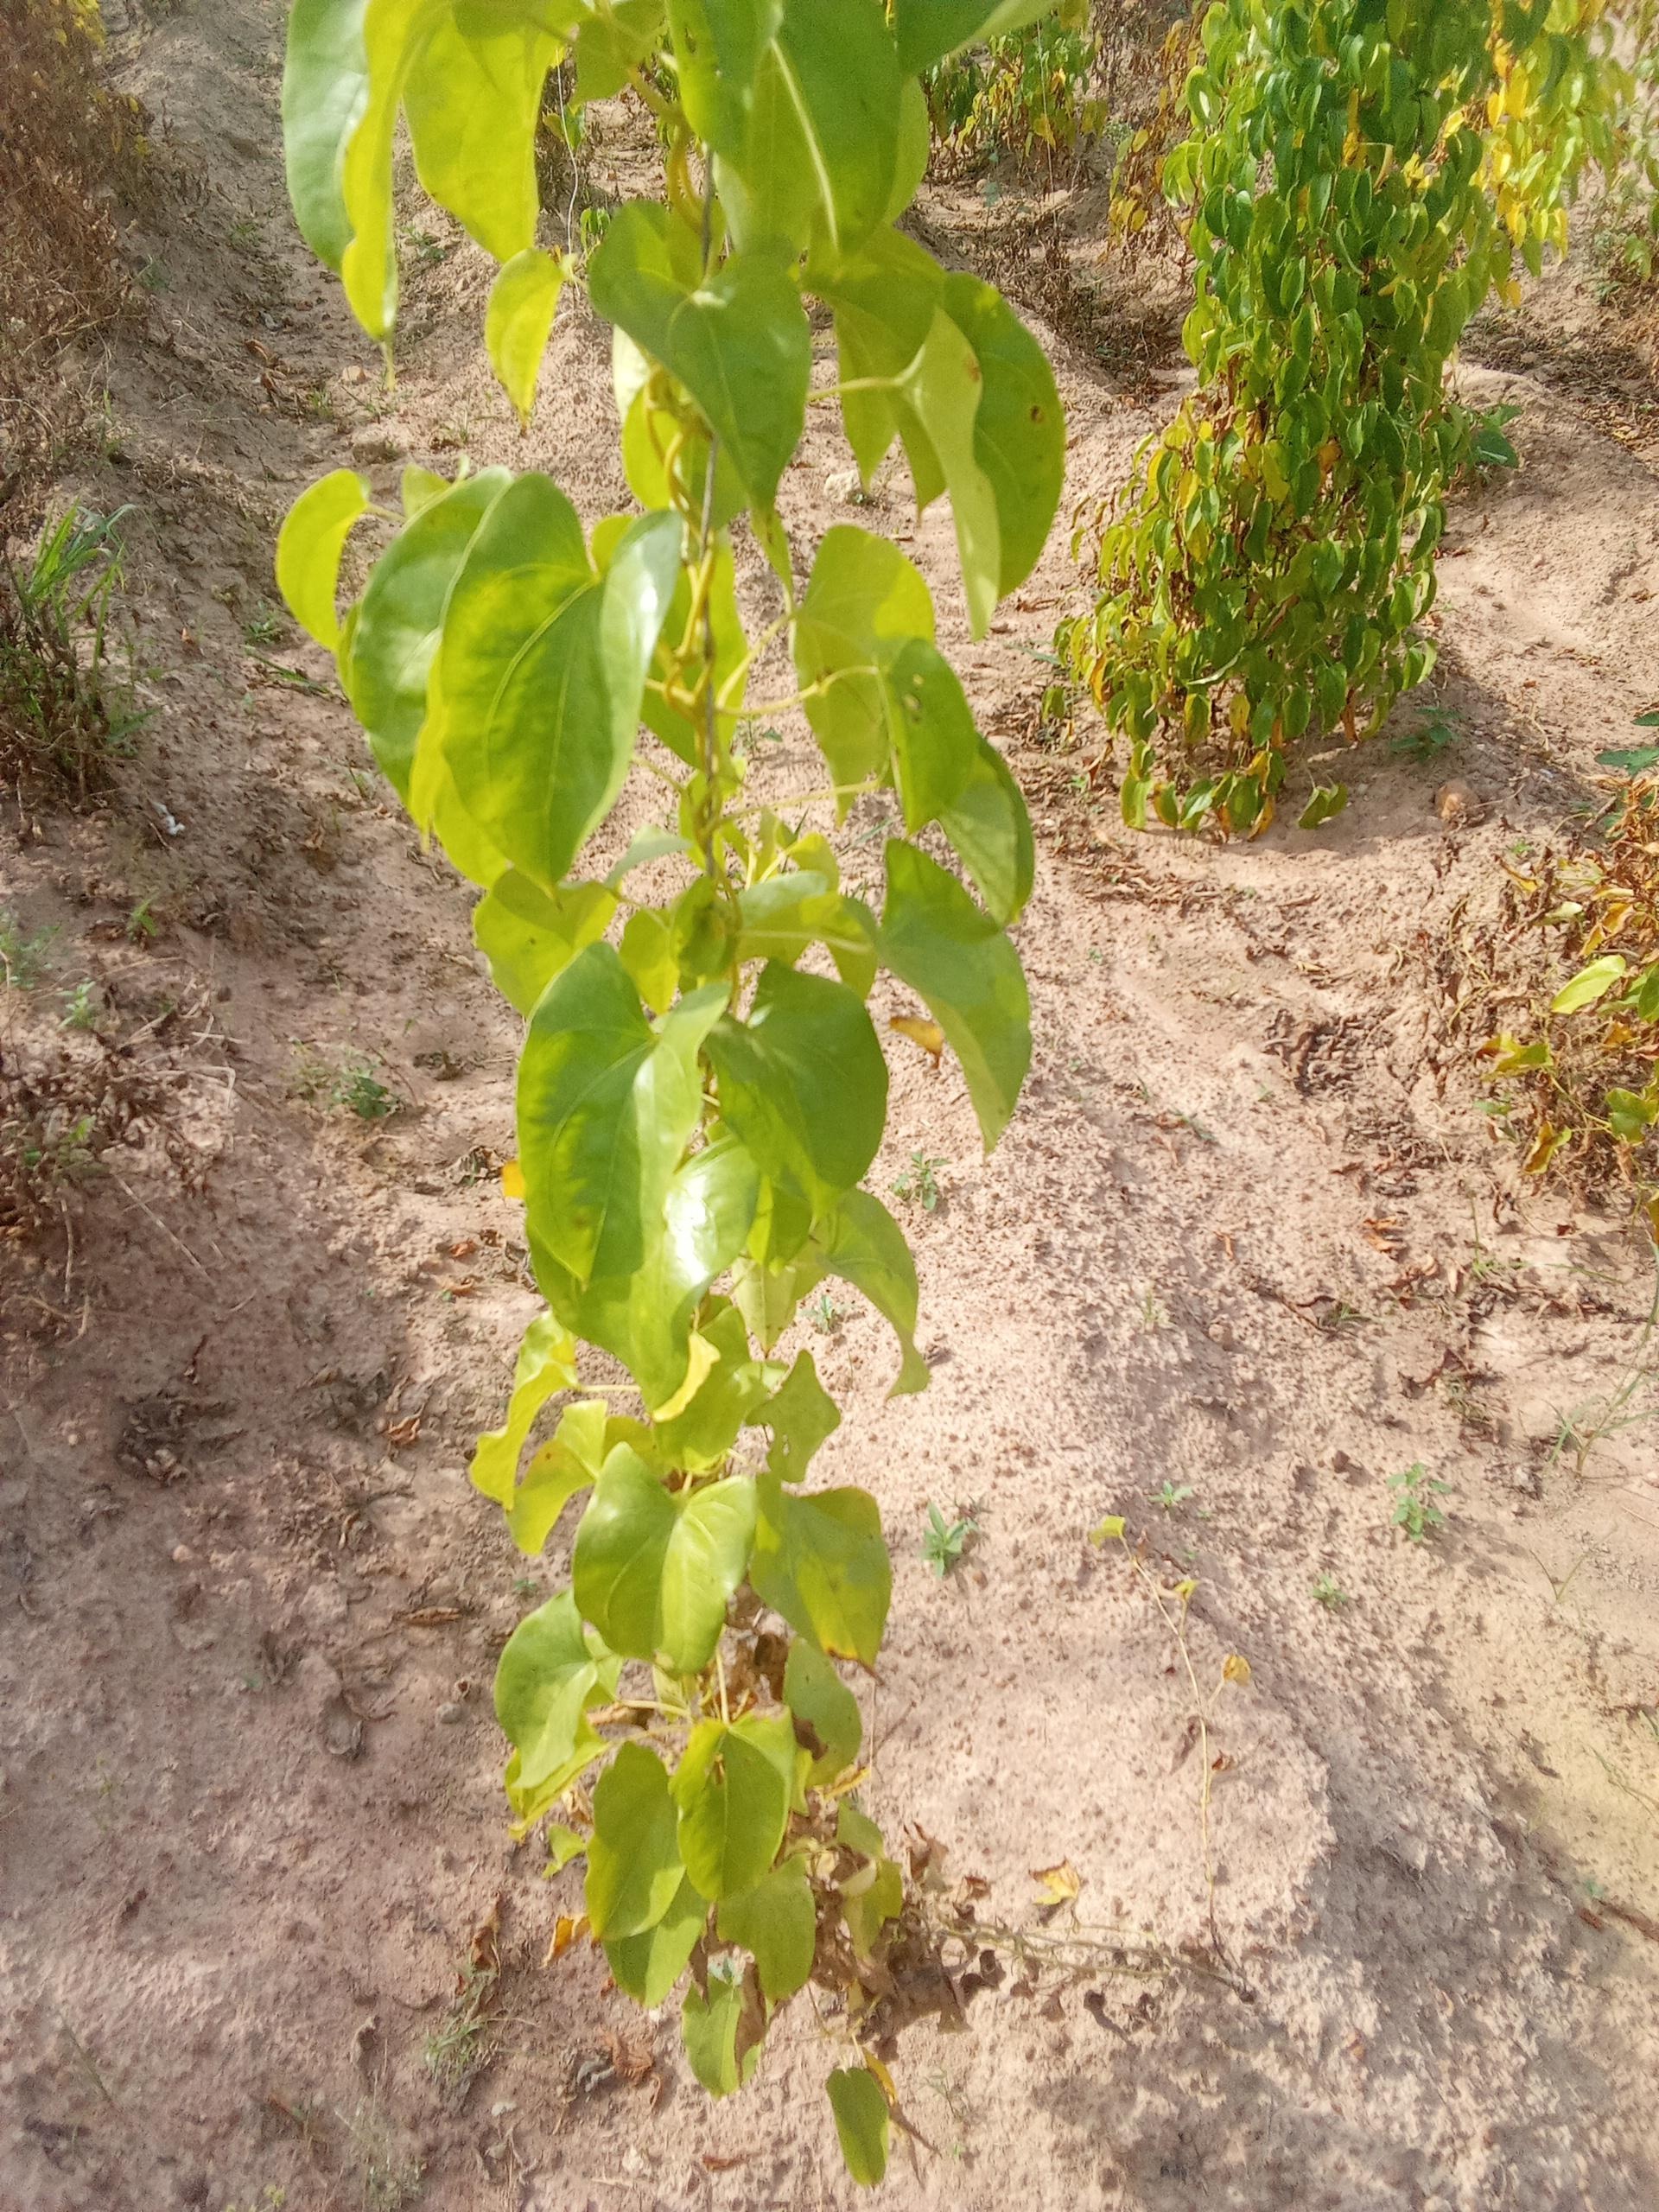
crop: yam
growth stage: maturity
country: Nigeria
